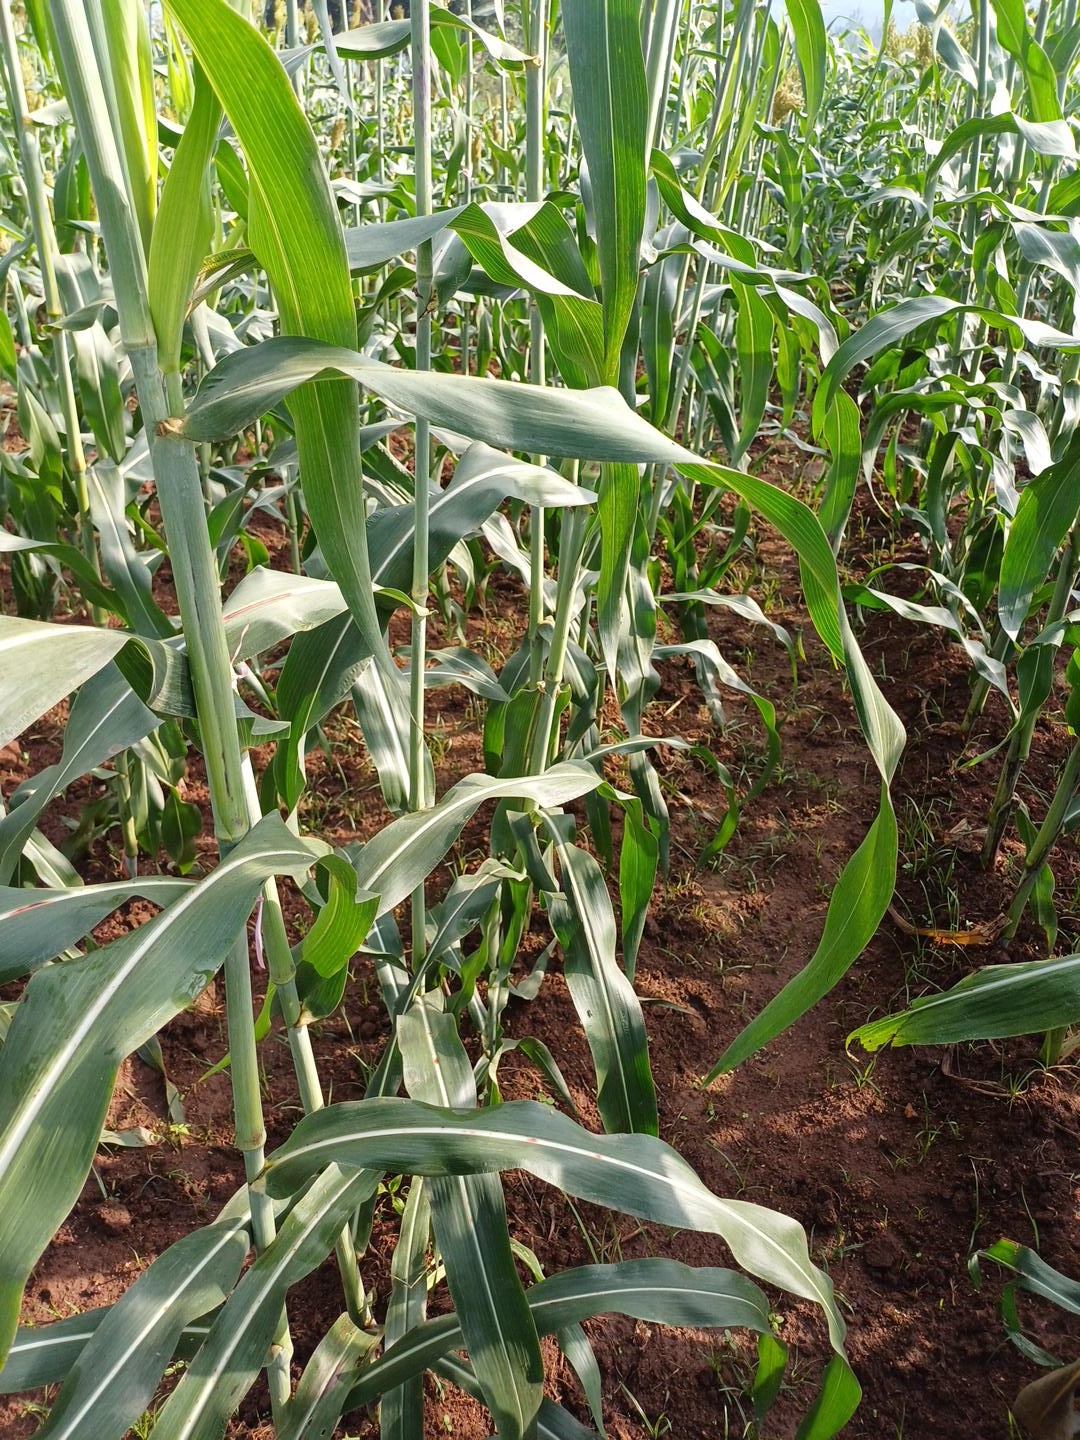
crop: sorghum
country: Kenya
